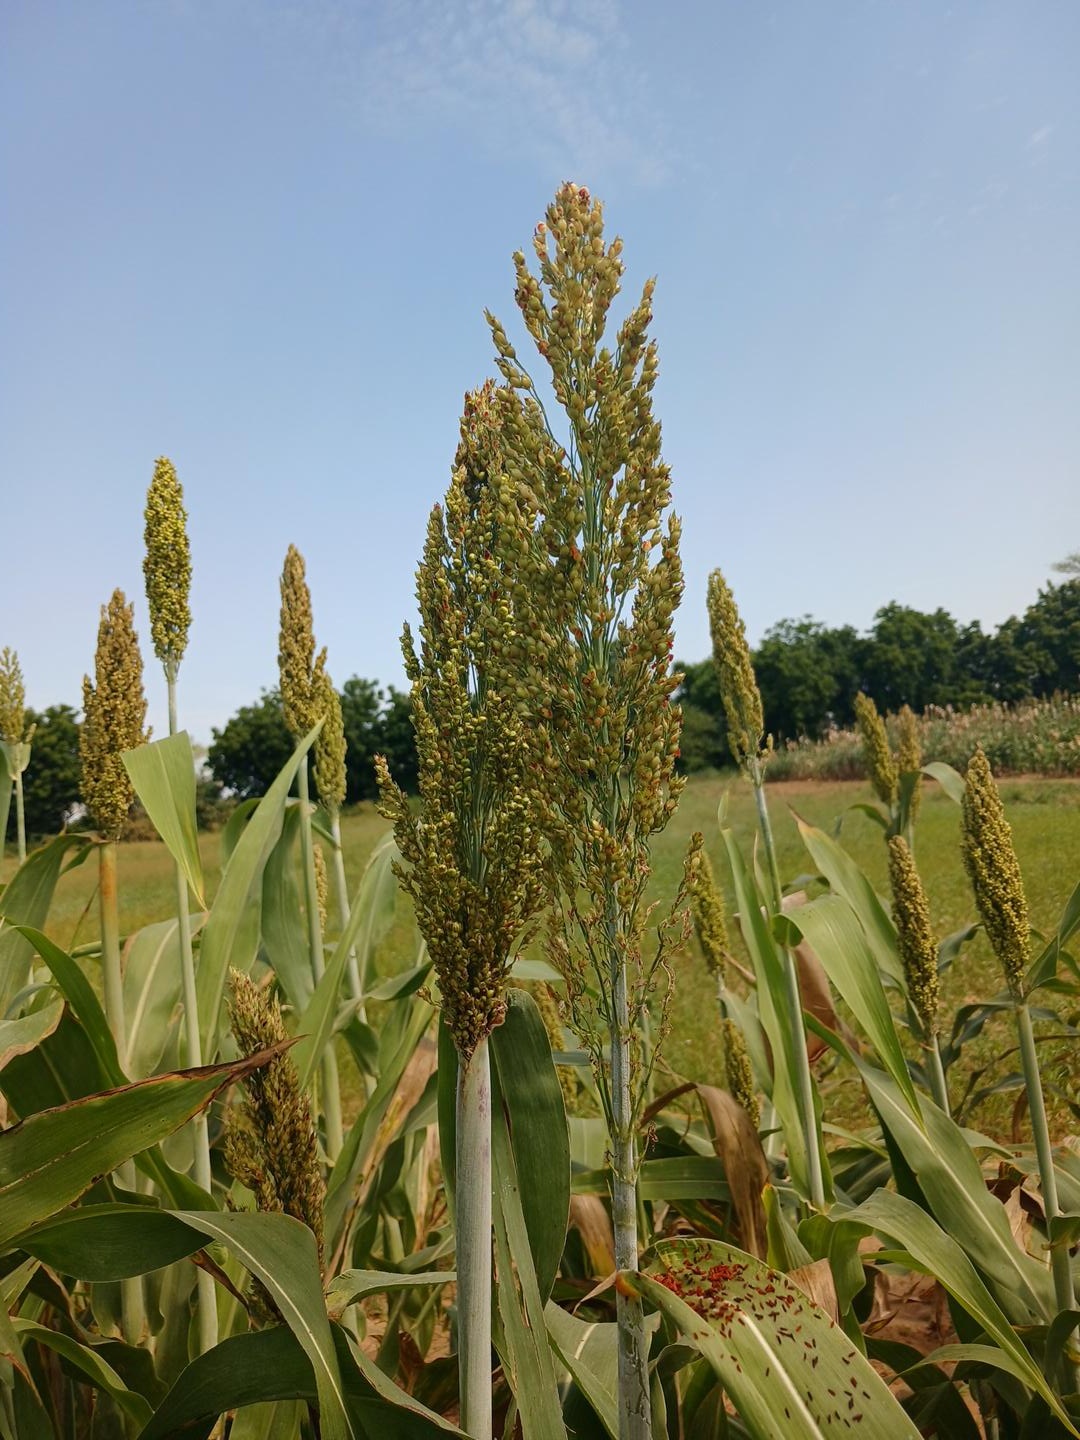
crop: sorghum
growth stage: filling grain
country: Senegal
